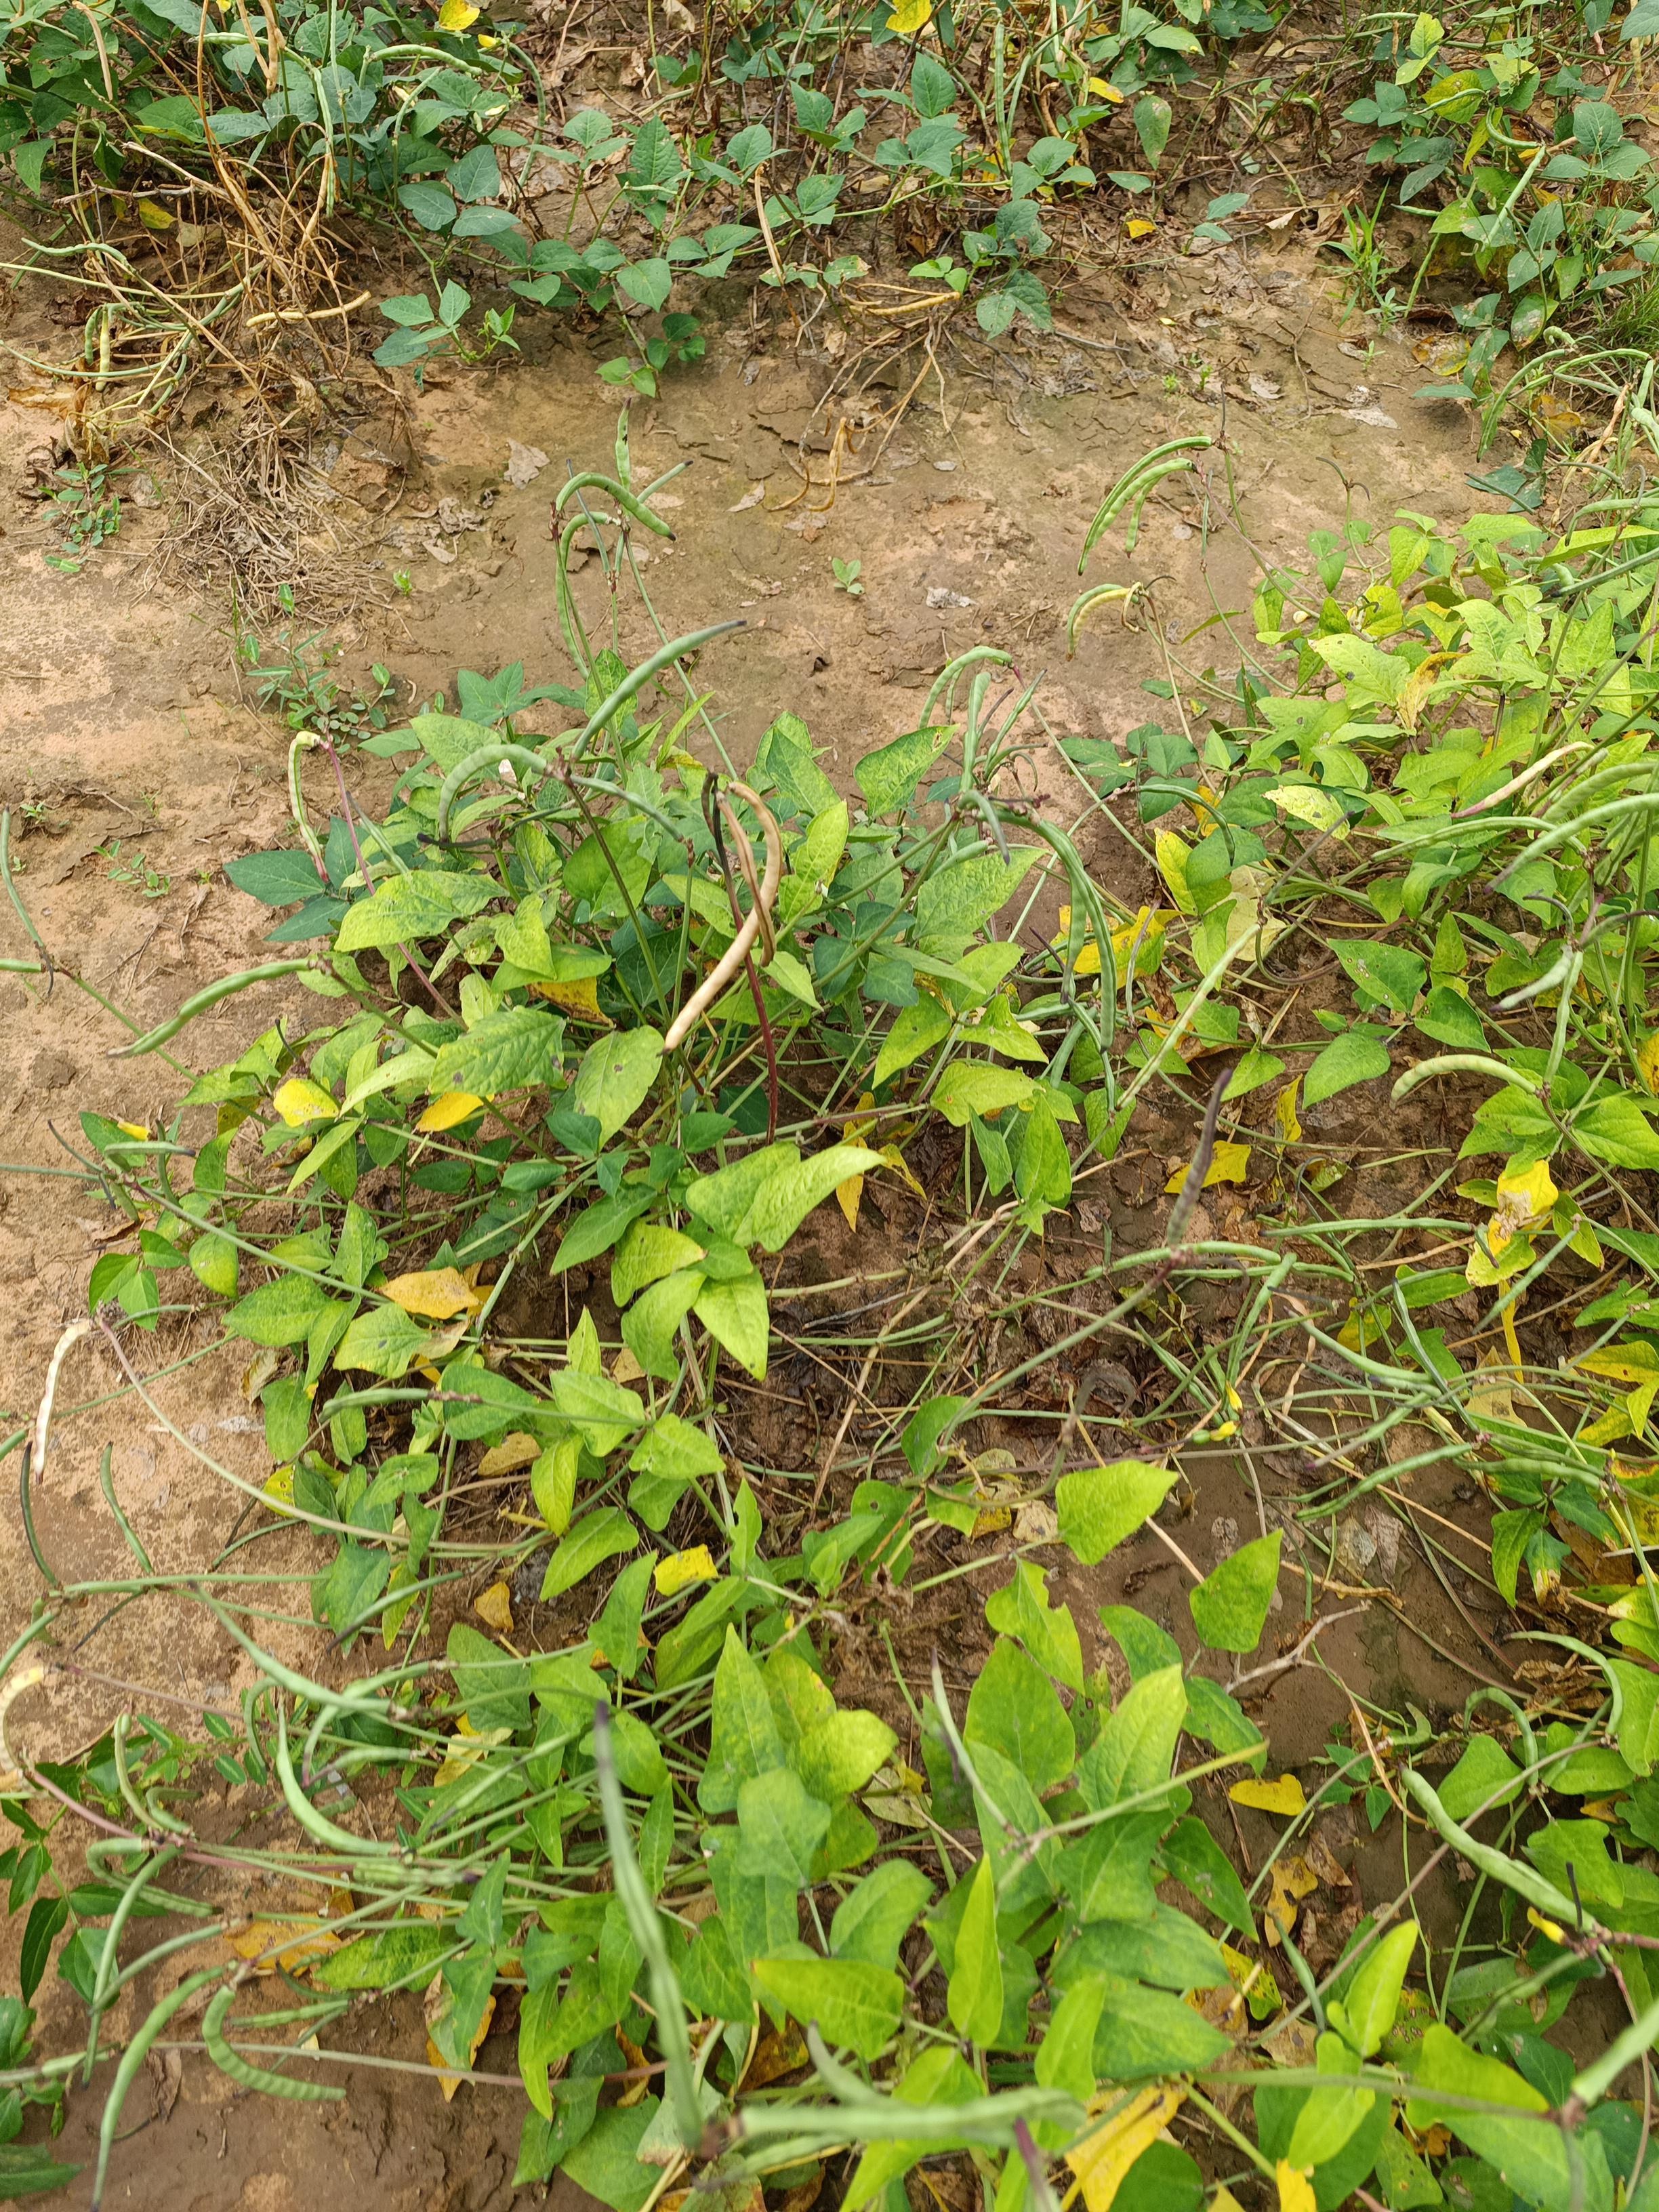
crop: cowpea
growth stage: maturity
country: Nigeria
